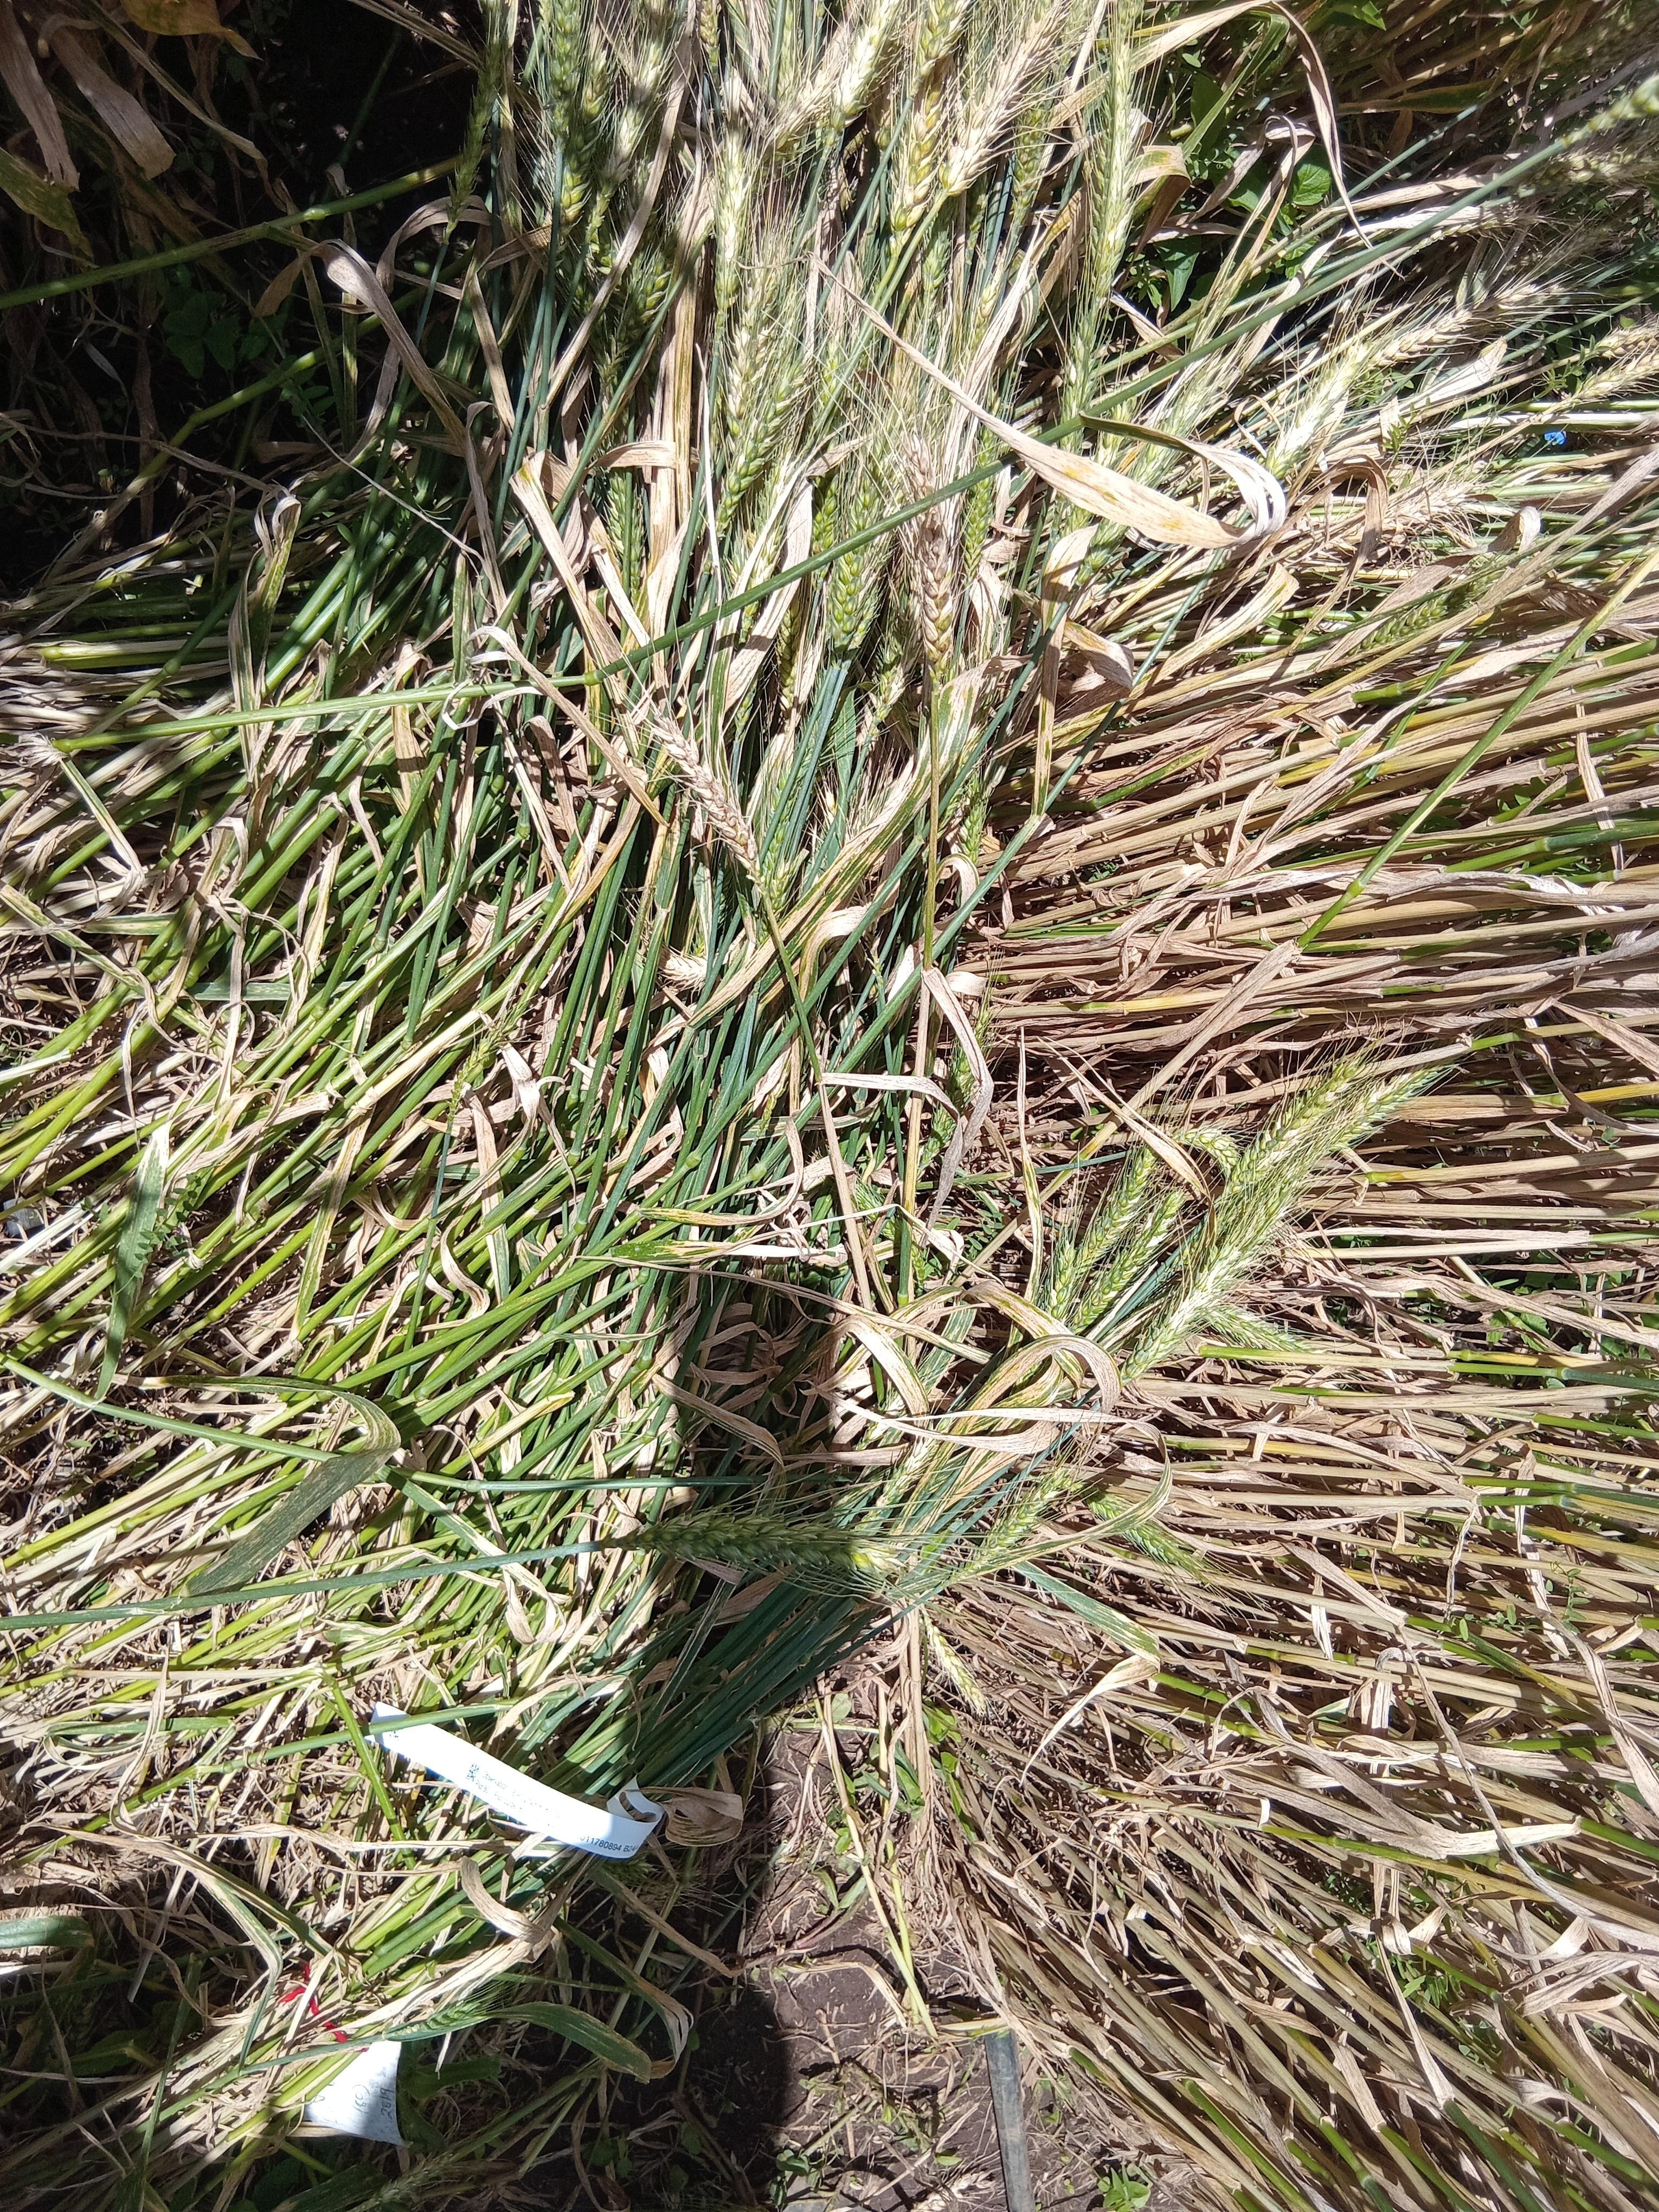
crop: wheat
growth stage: maturity
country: Kenya
